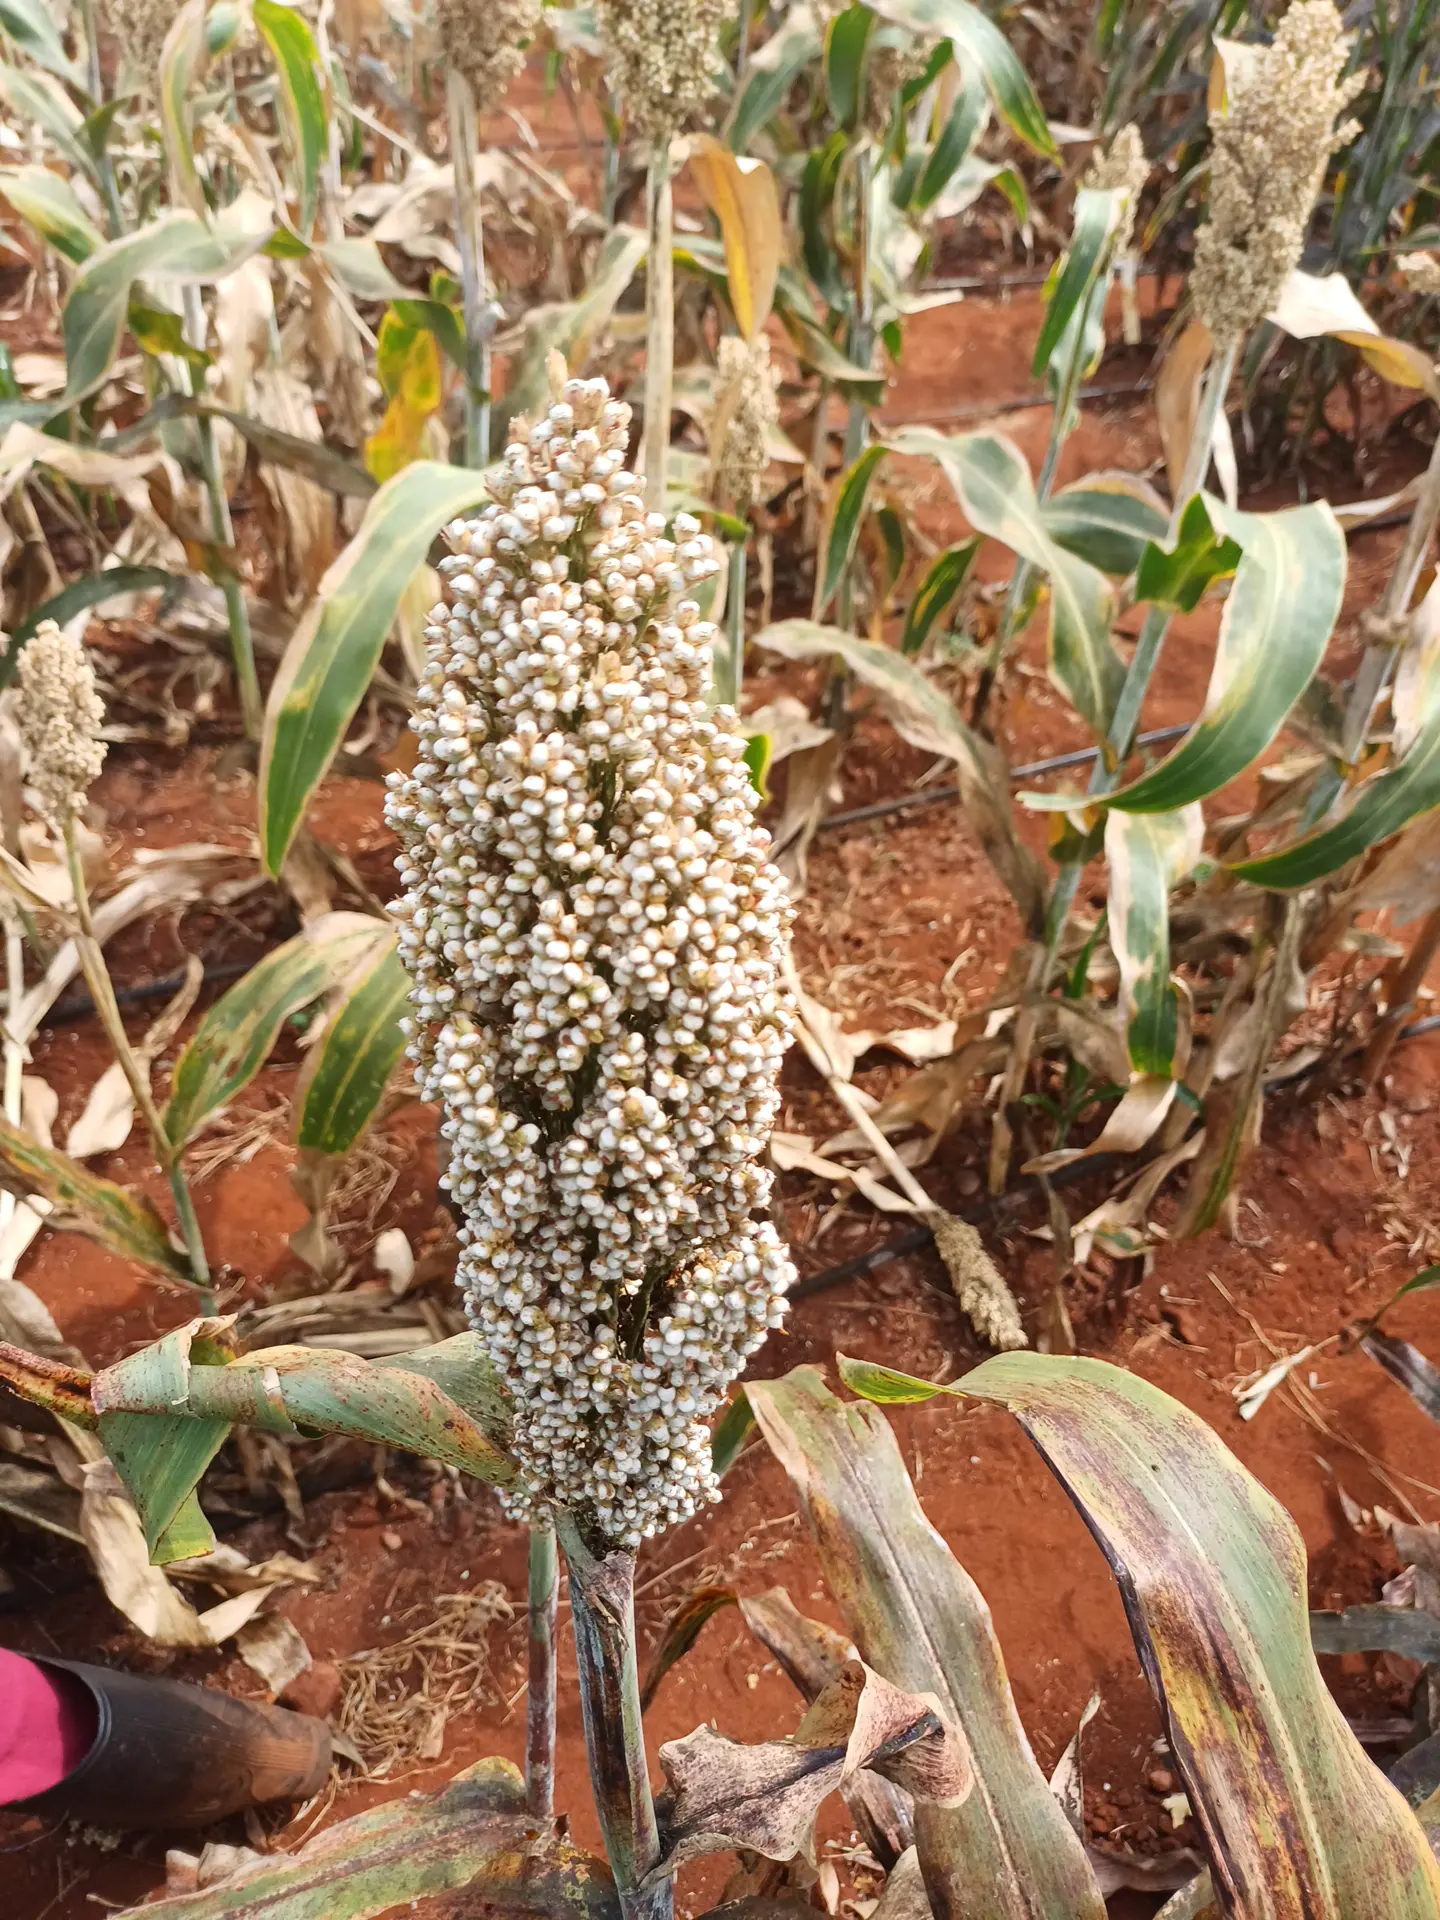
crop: sorghum
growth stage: maturity
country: Kenya
